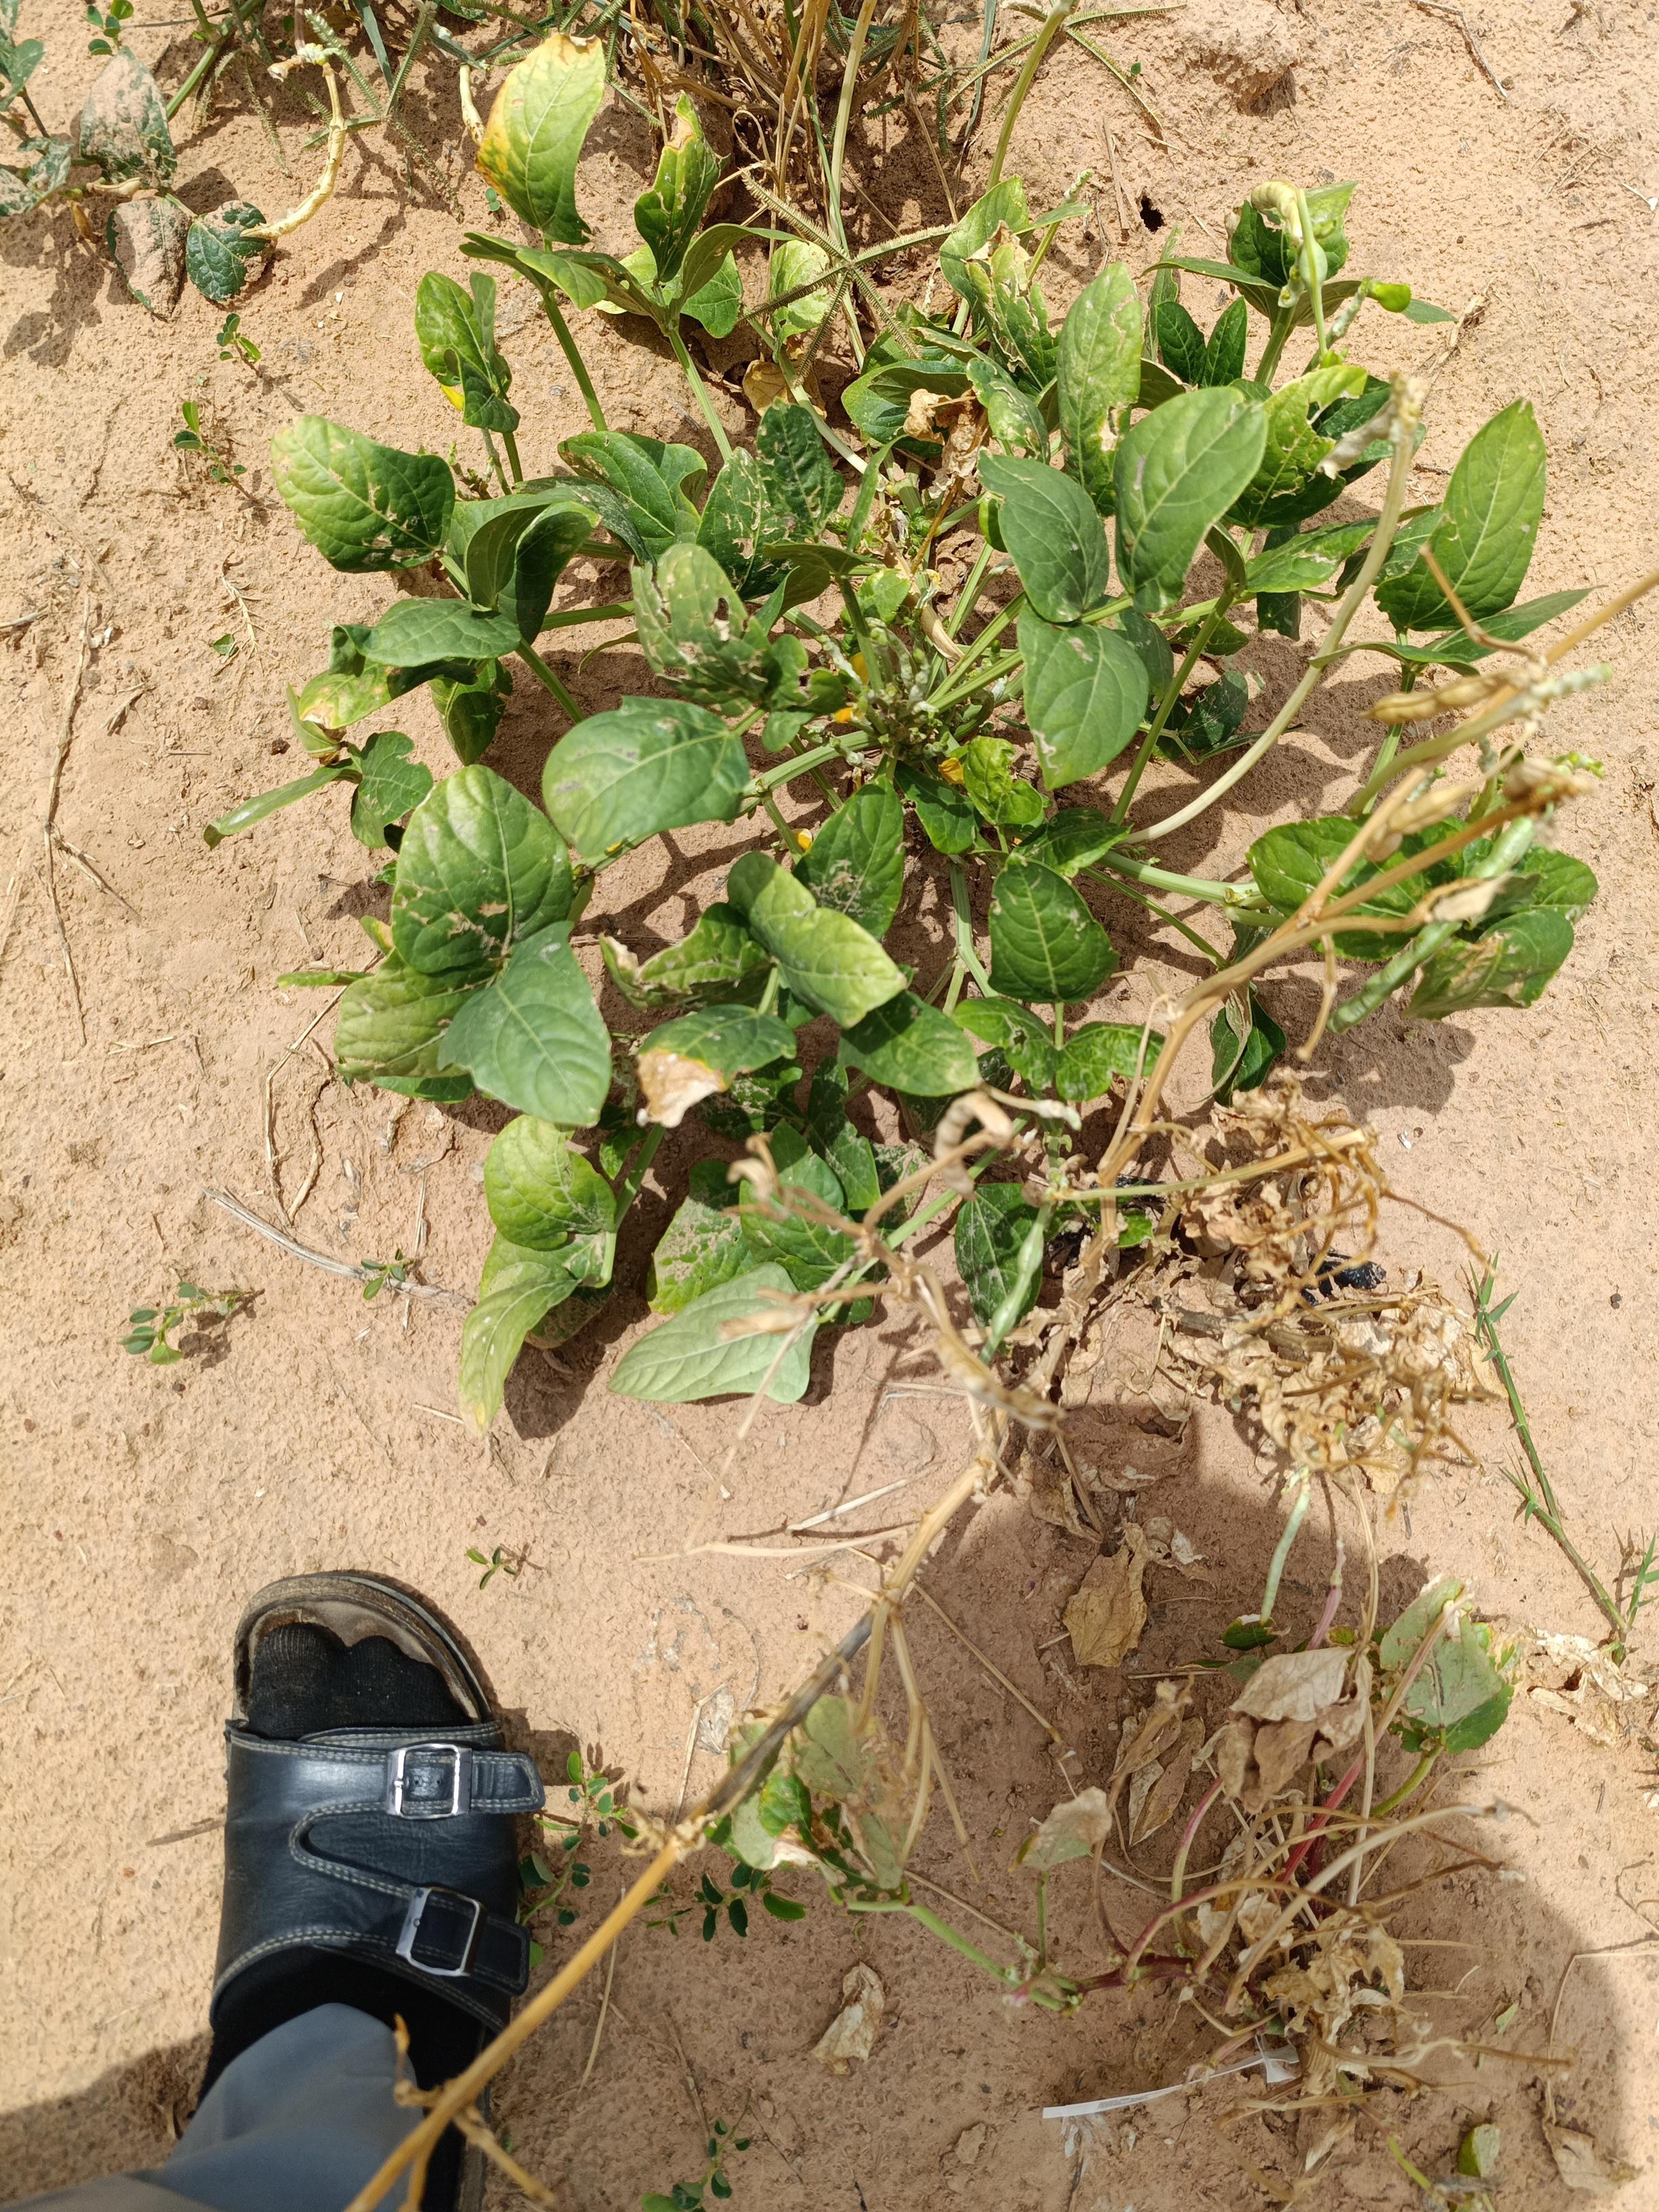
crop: cowpea
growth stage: development pod
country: Nigeria
